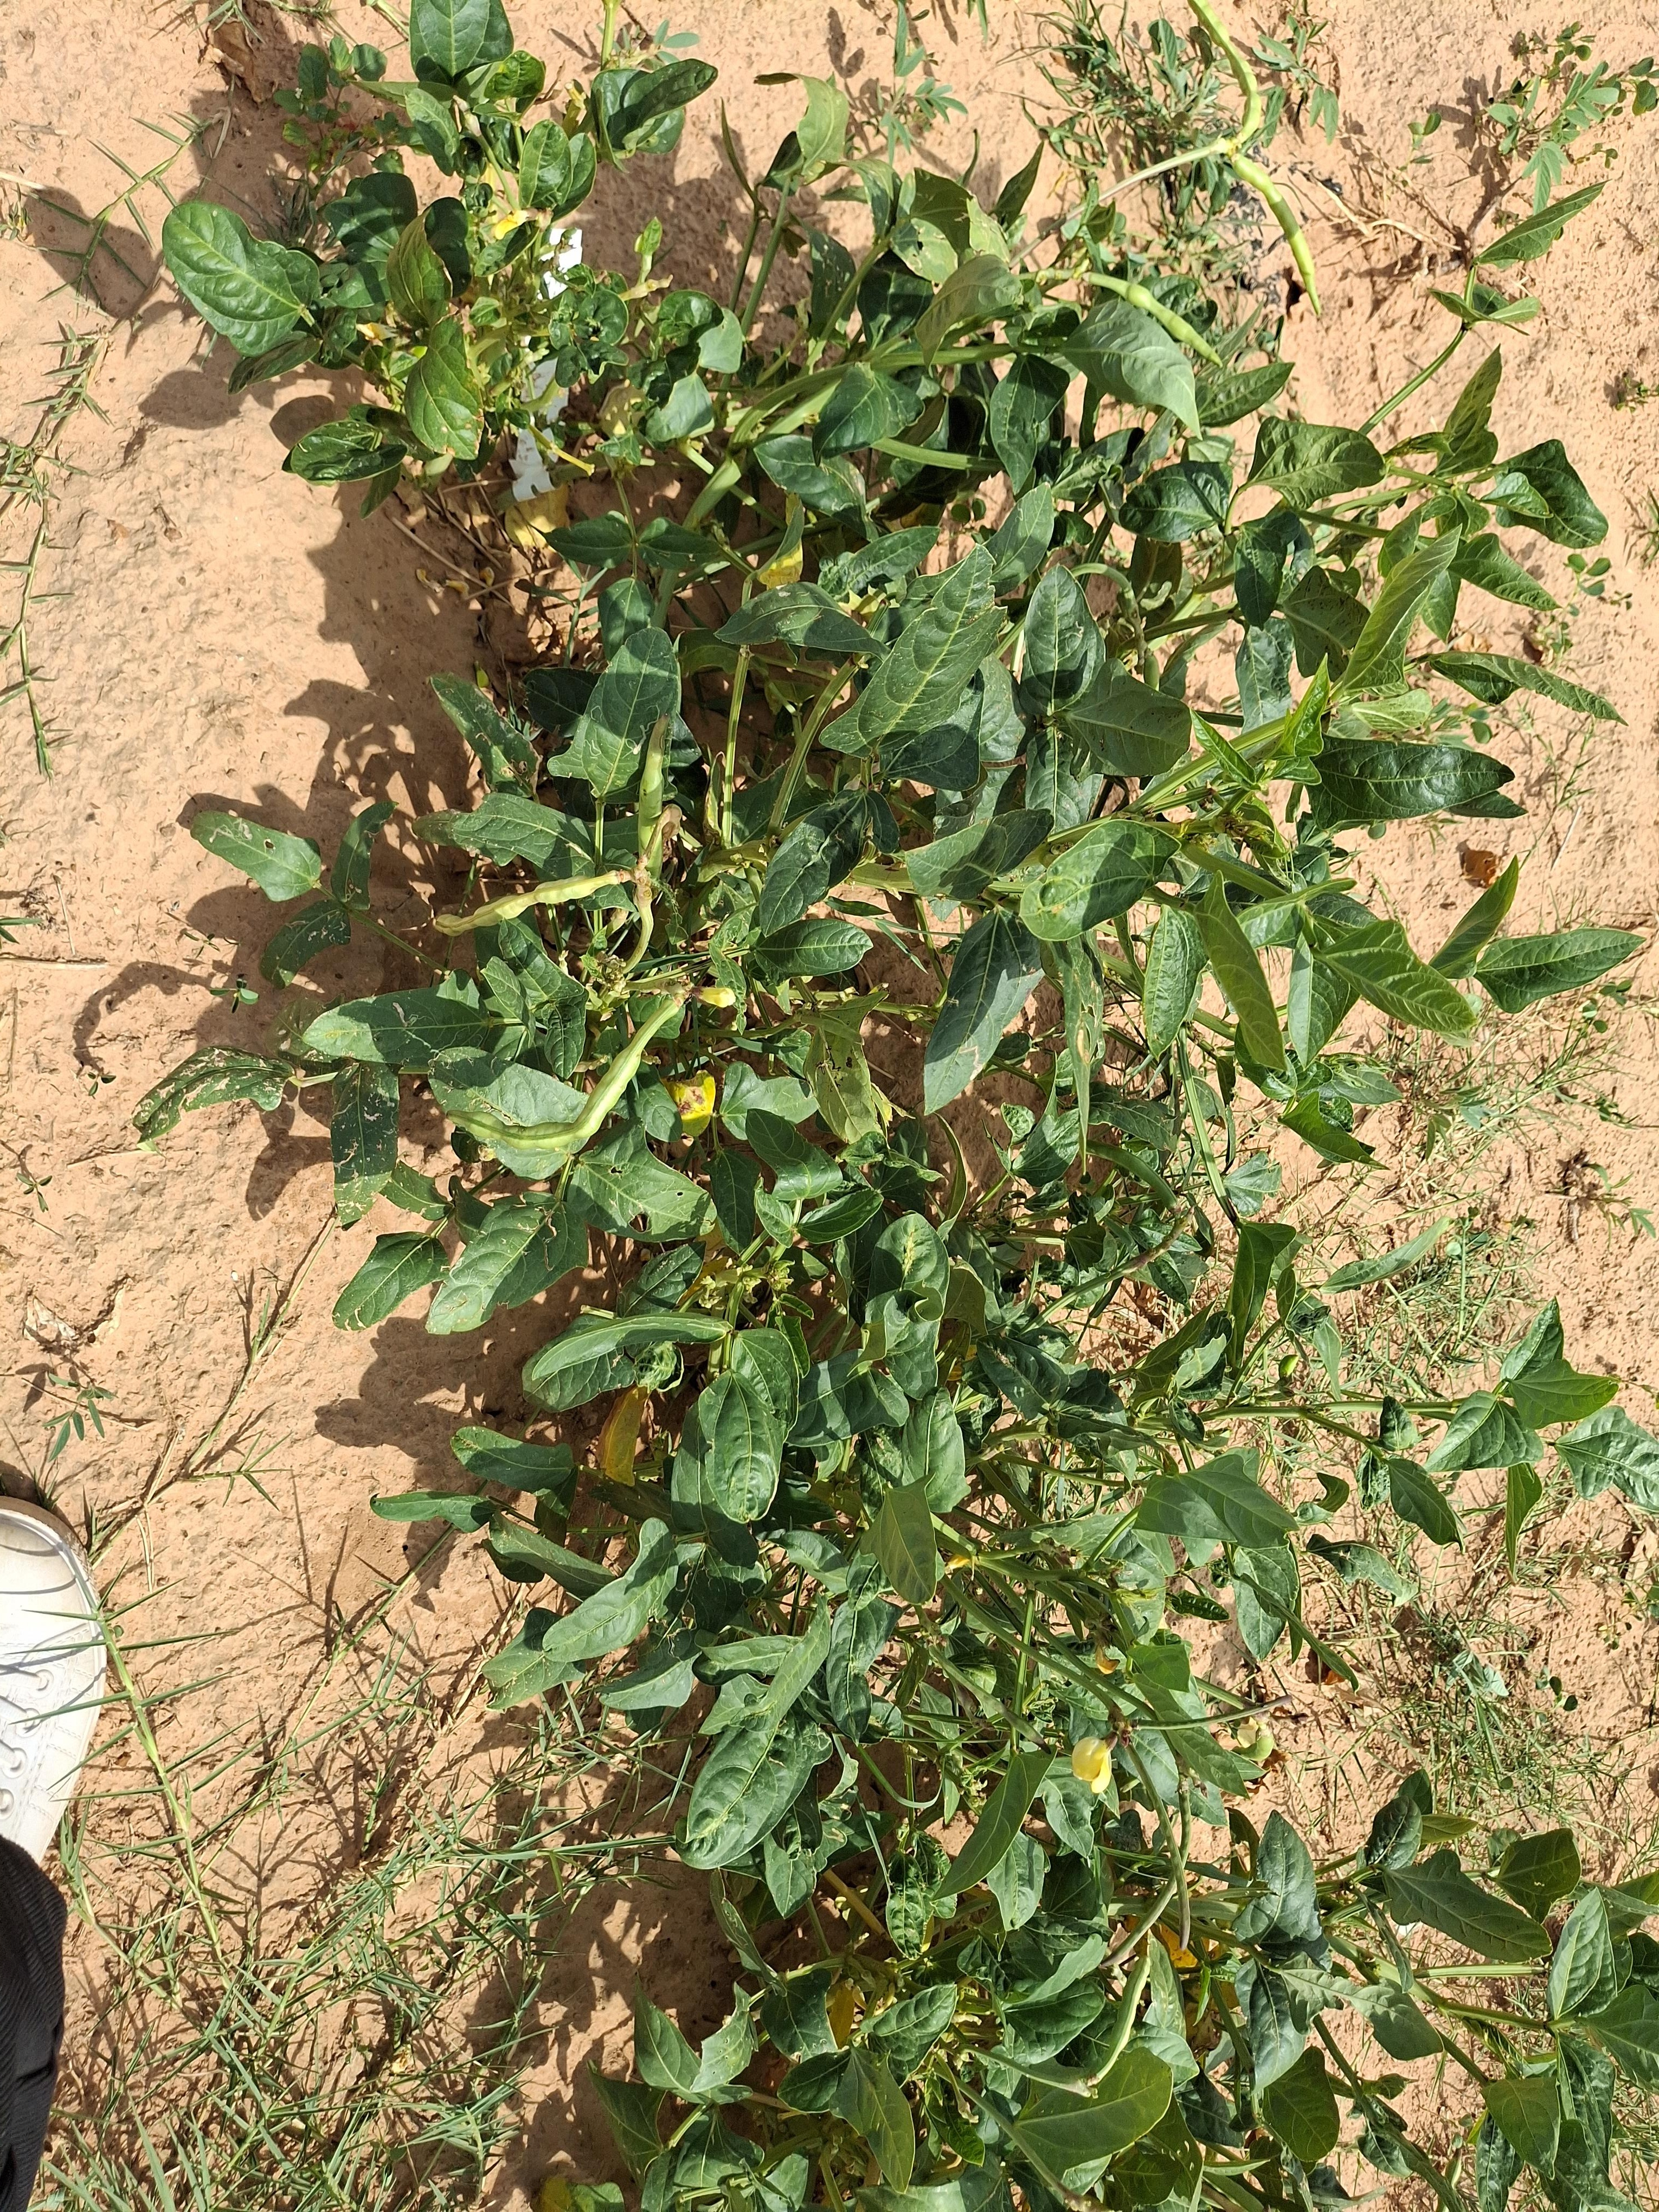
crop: cowpea
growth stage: harvest maturity
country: Nigeria
